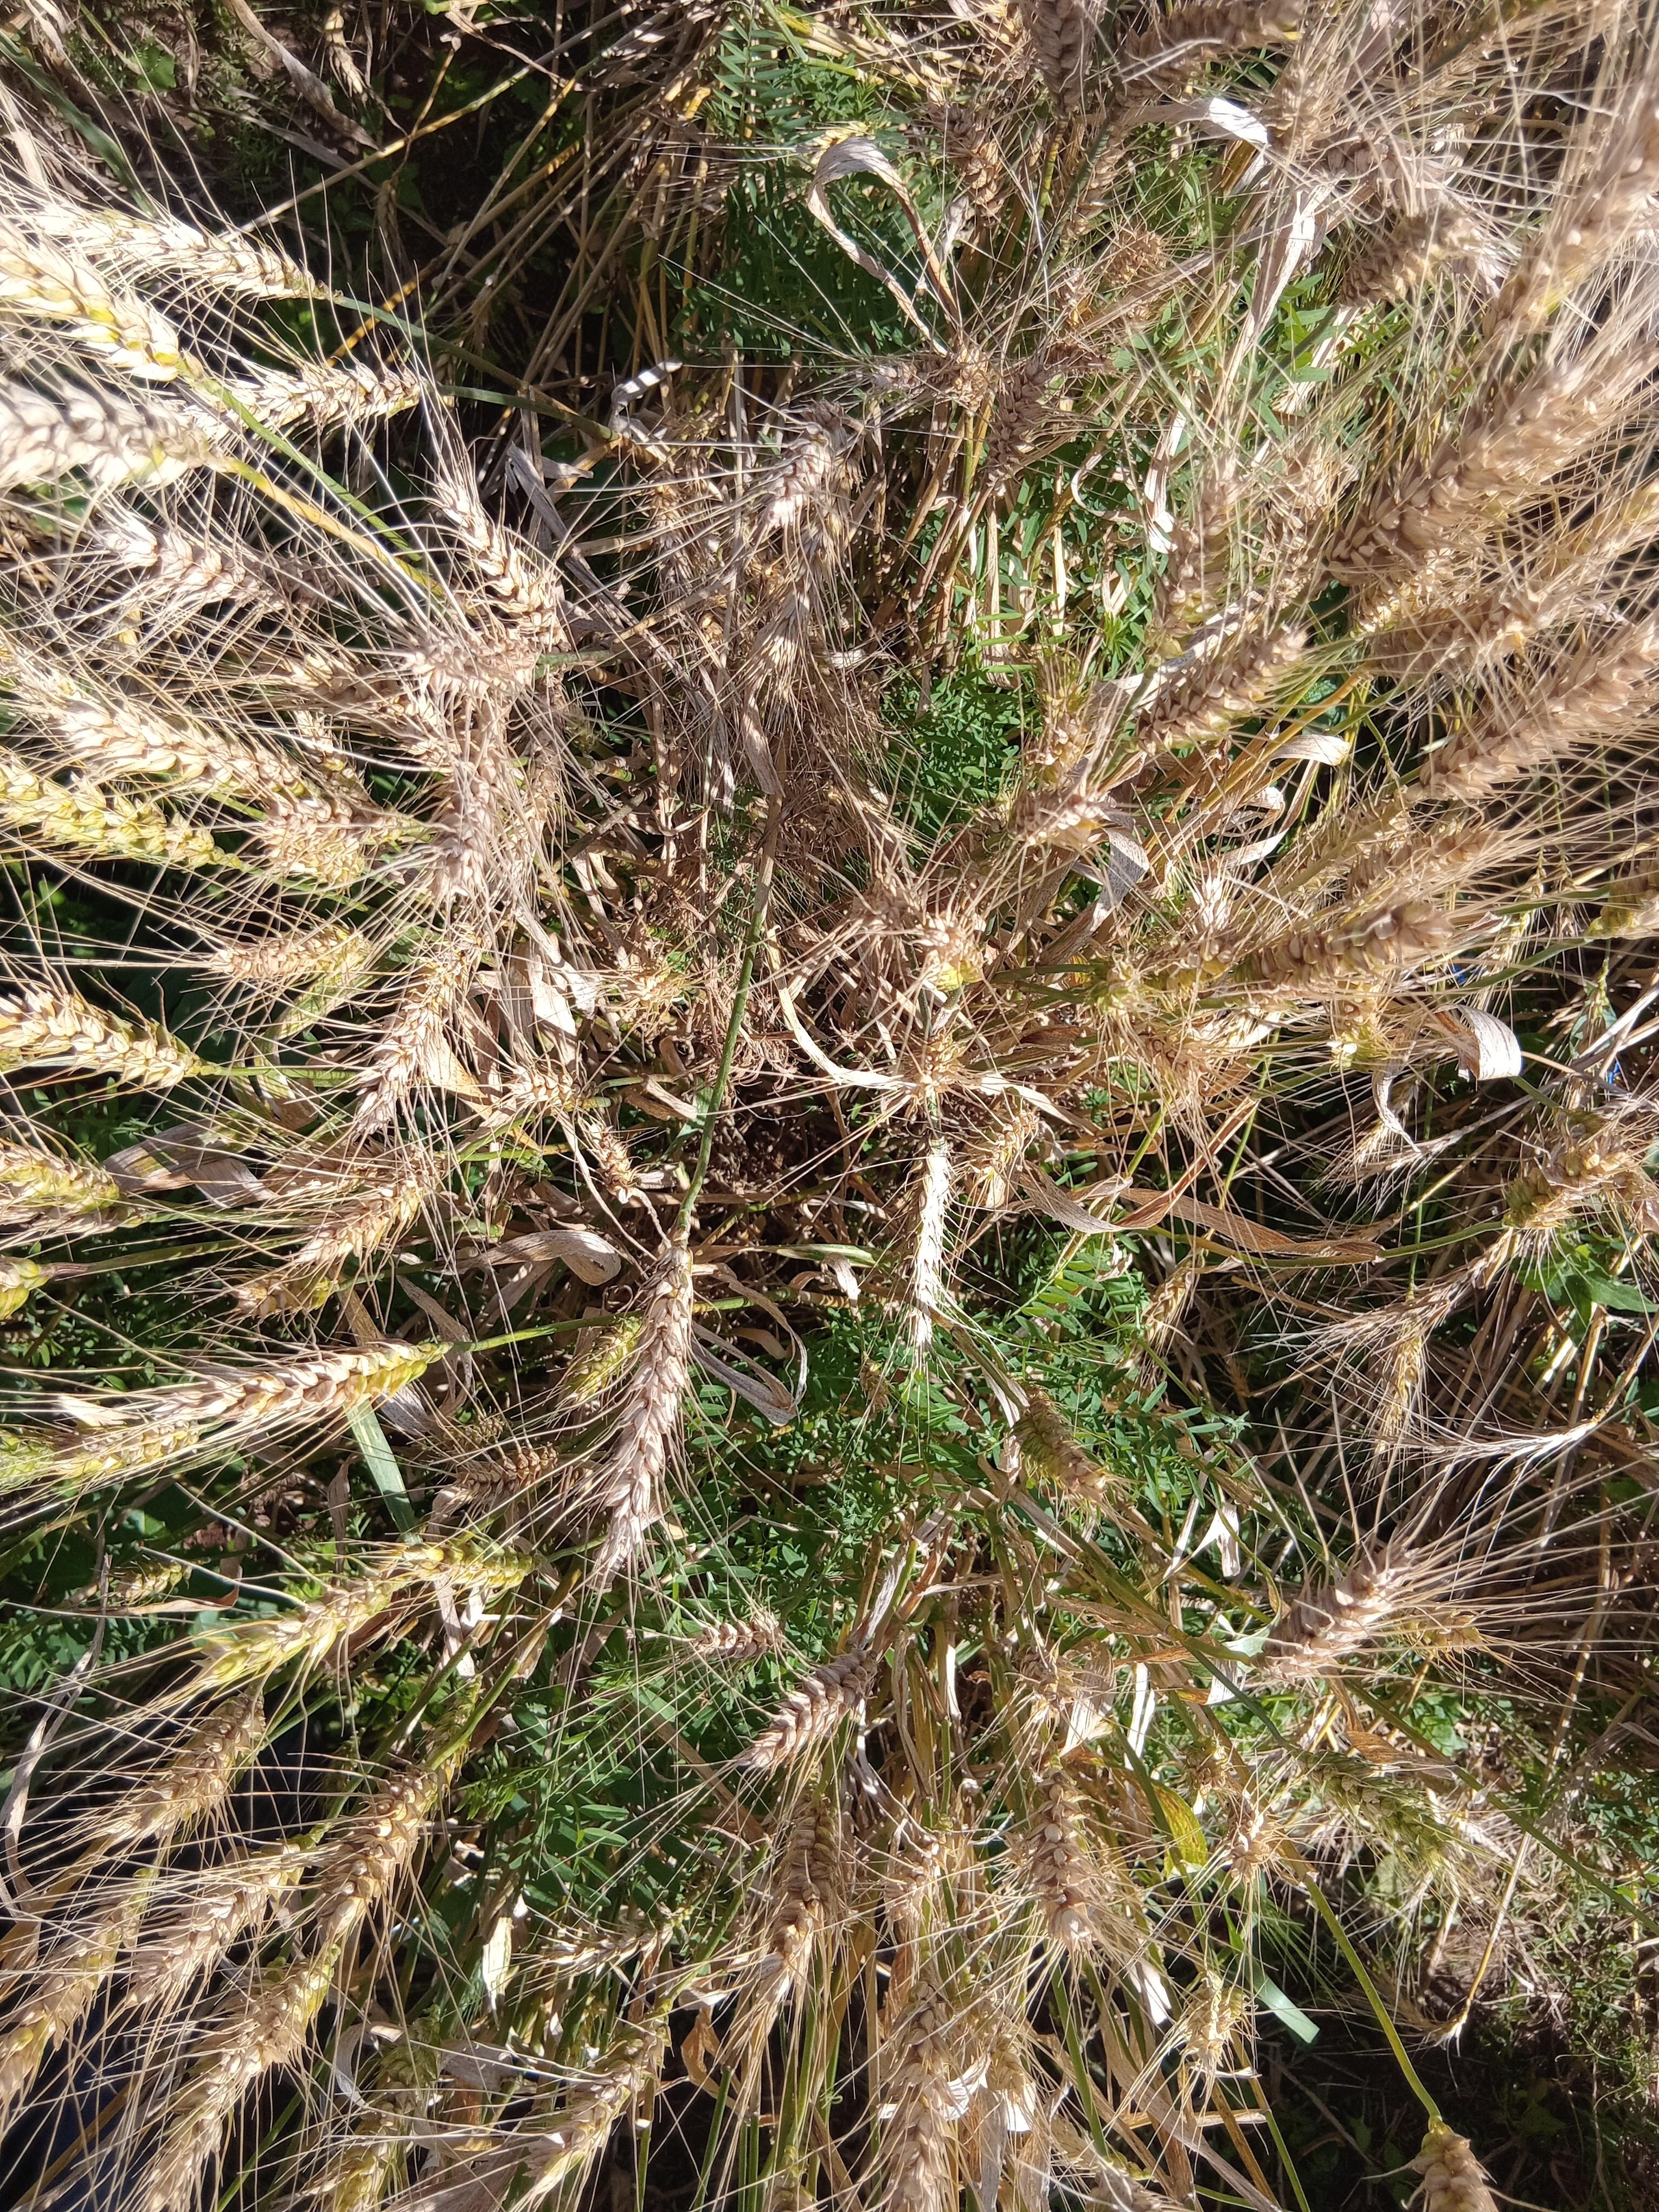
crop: wheat
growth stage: maturity
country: Kenya
